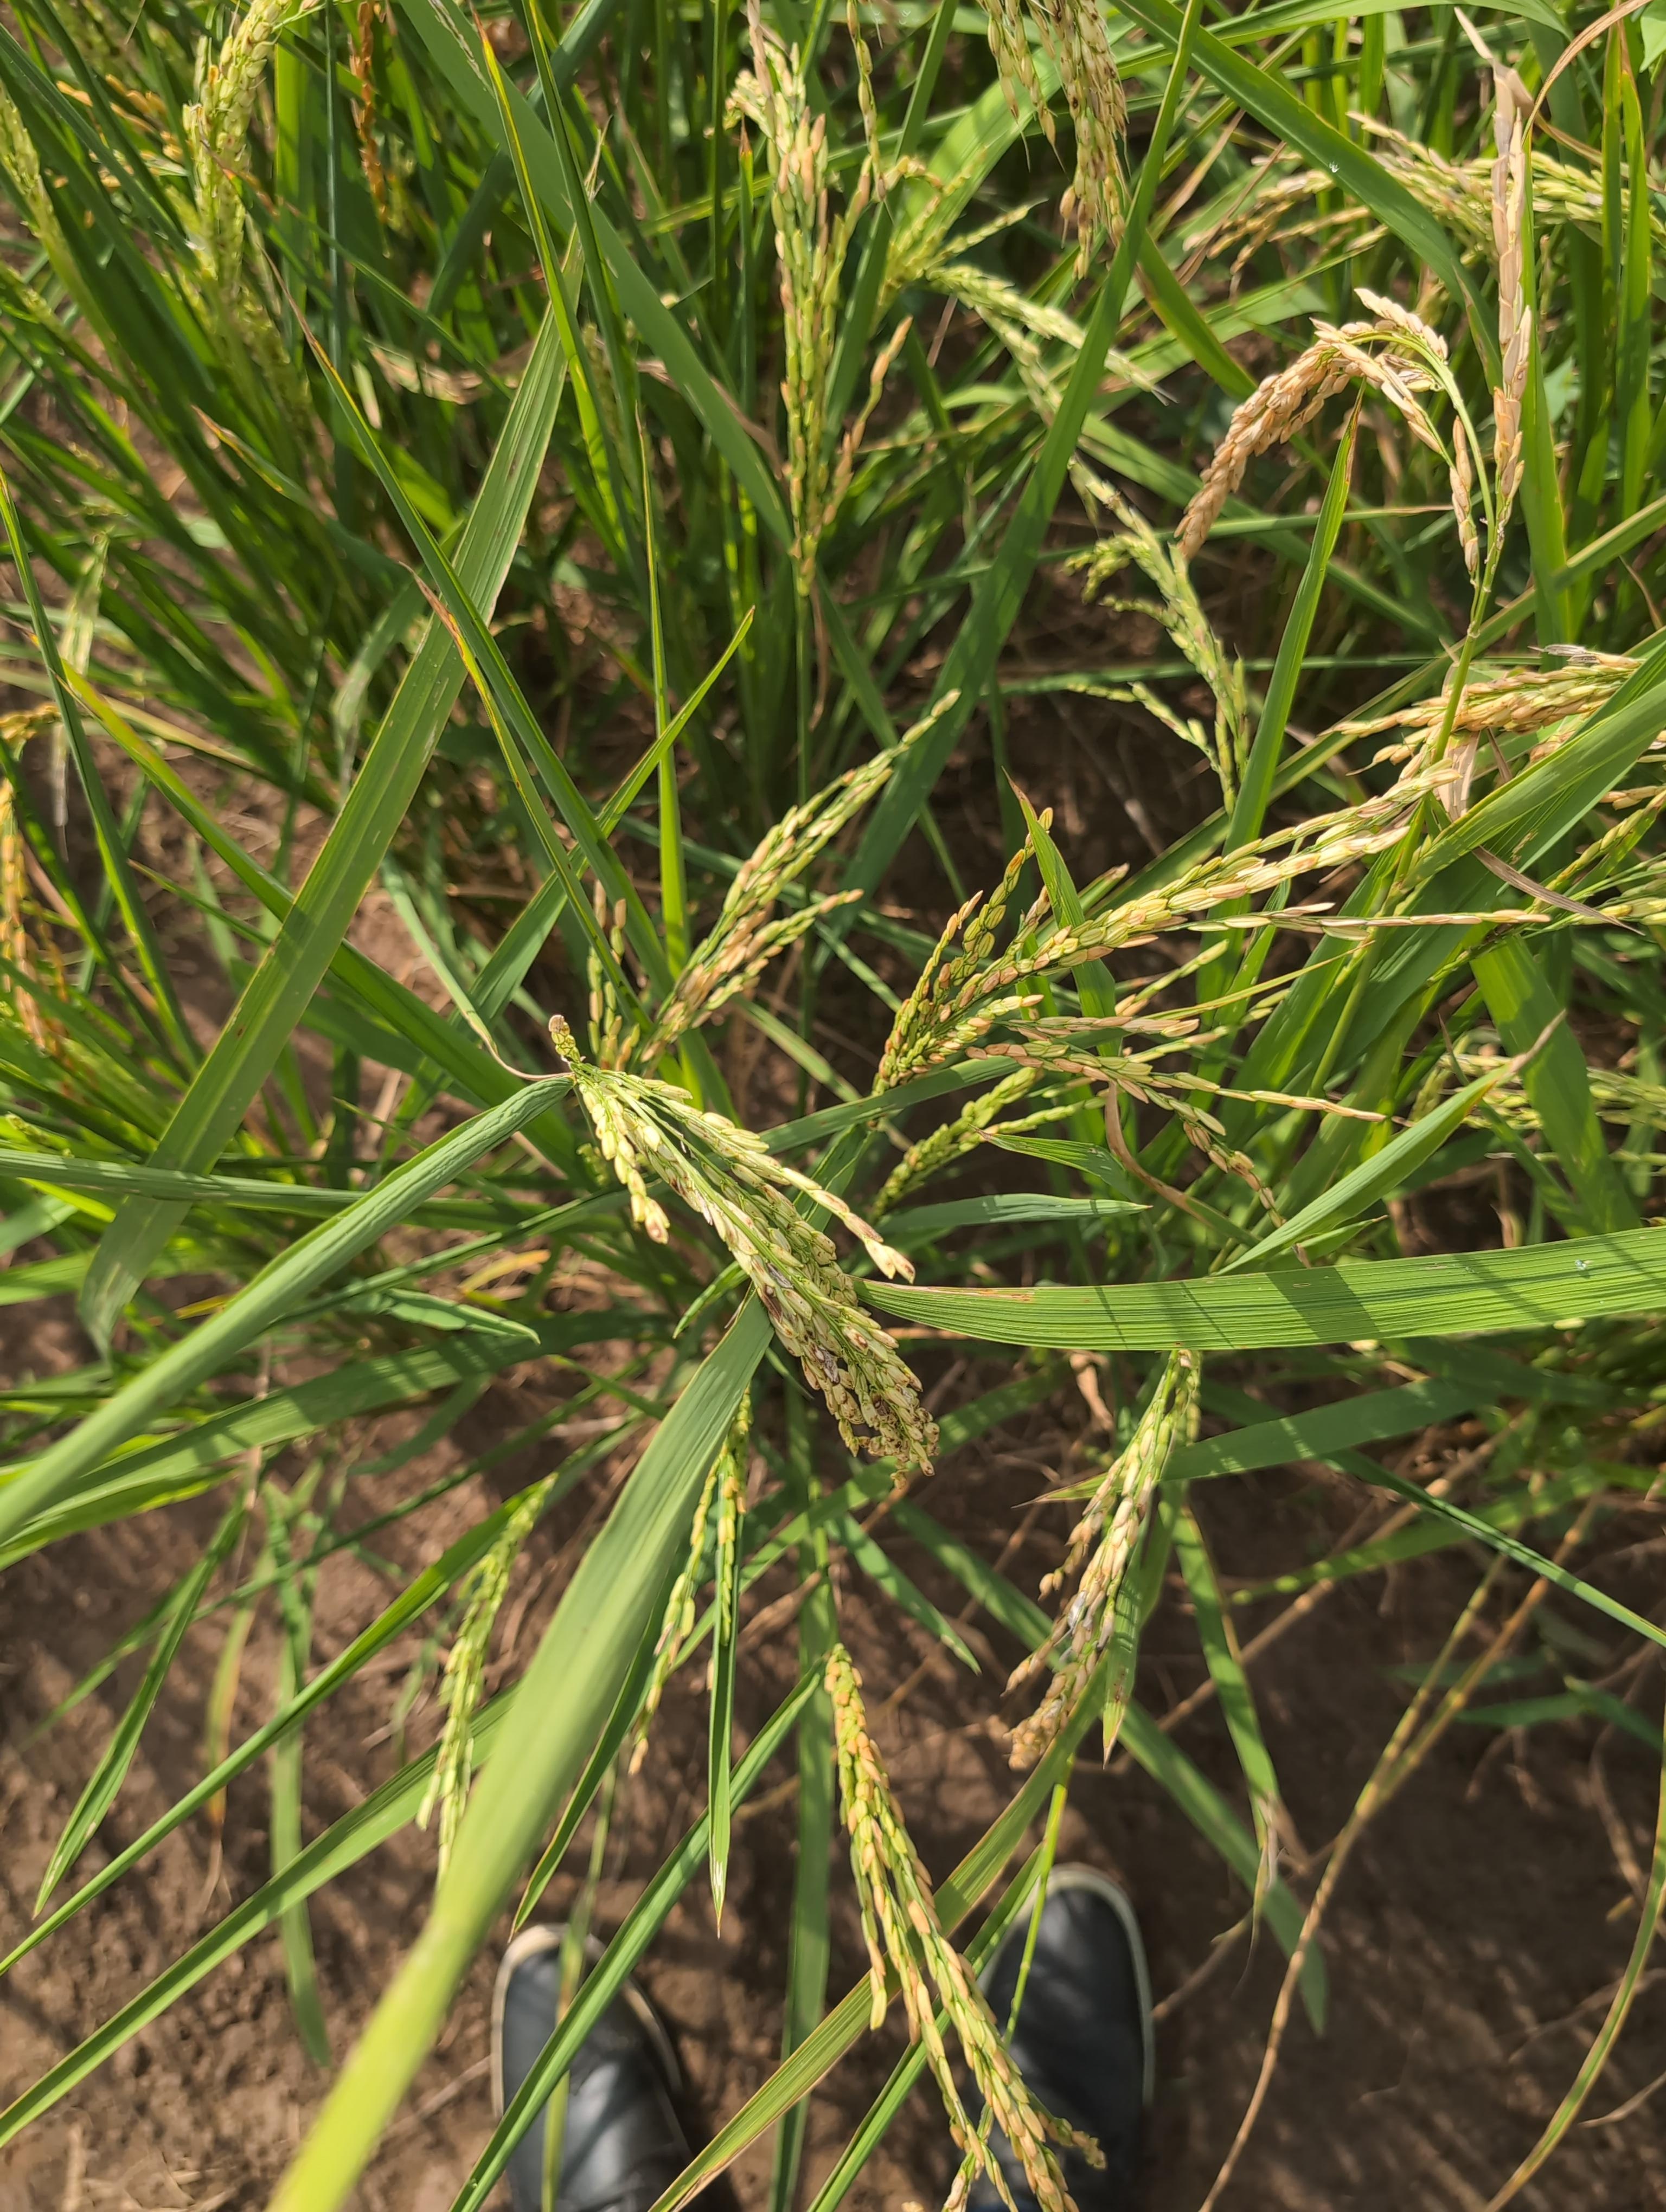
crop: rice
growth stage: flowering
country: Côte d'Ivoire
